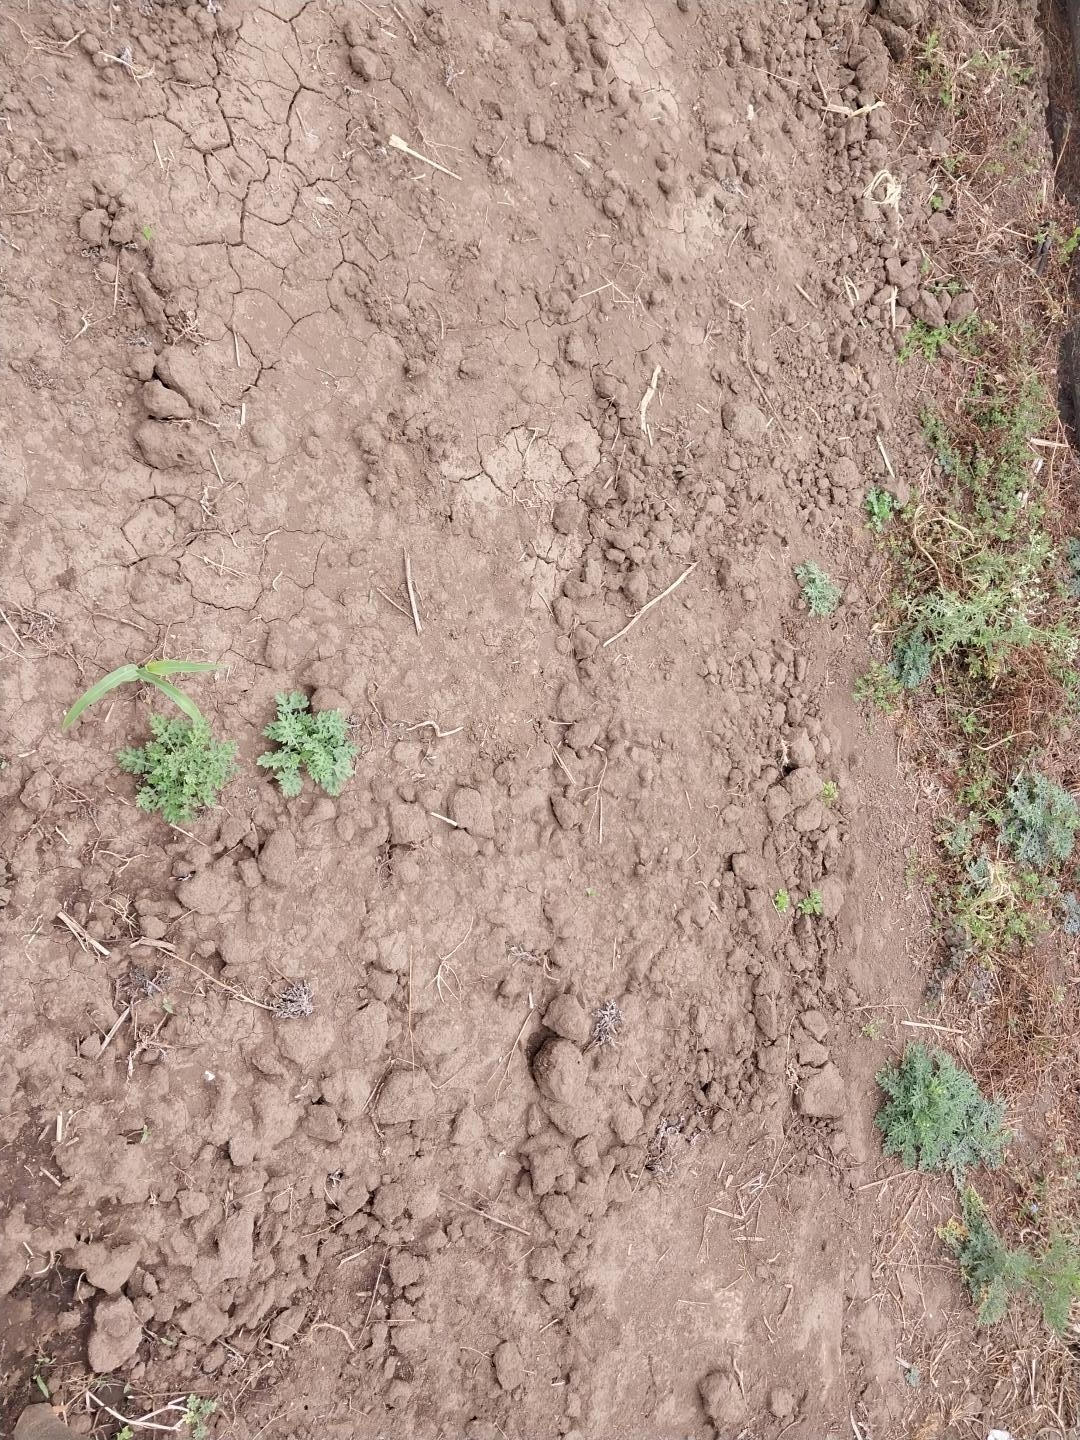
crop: maize
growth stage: emergence
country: Tanzania
